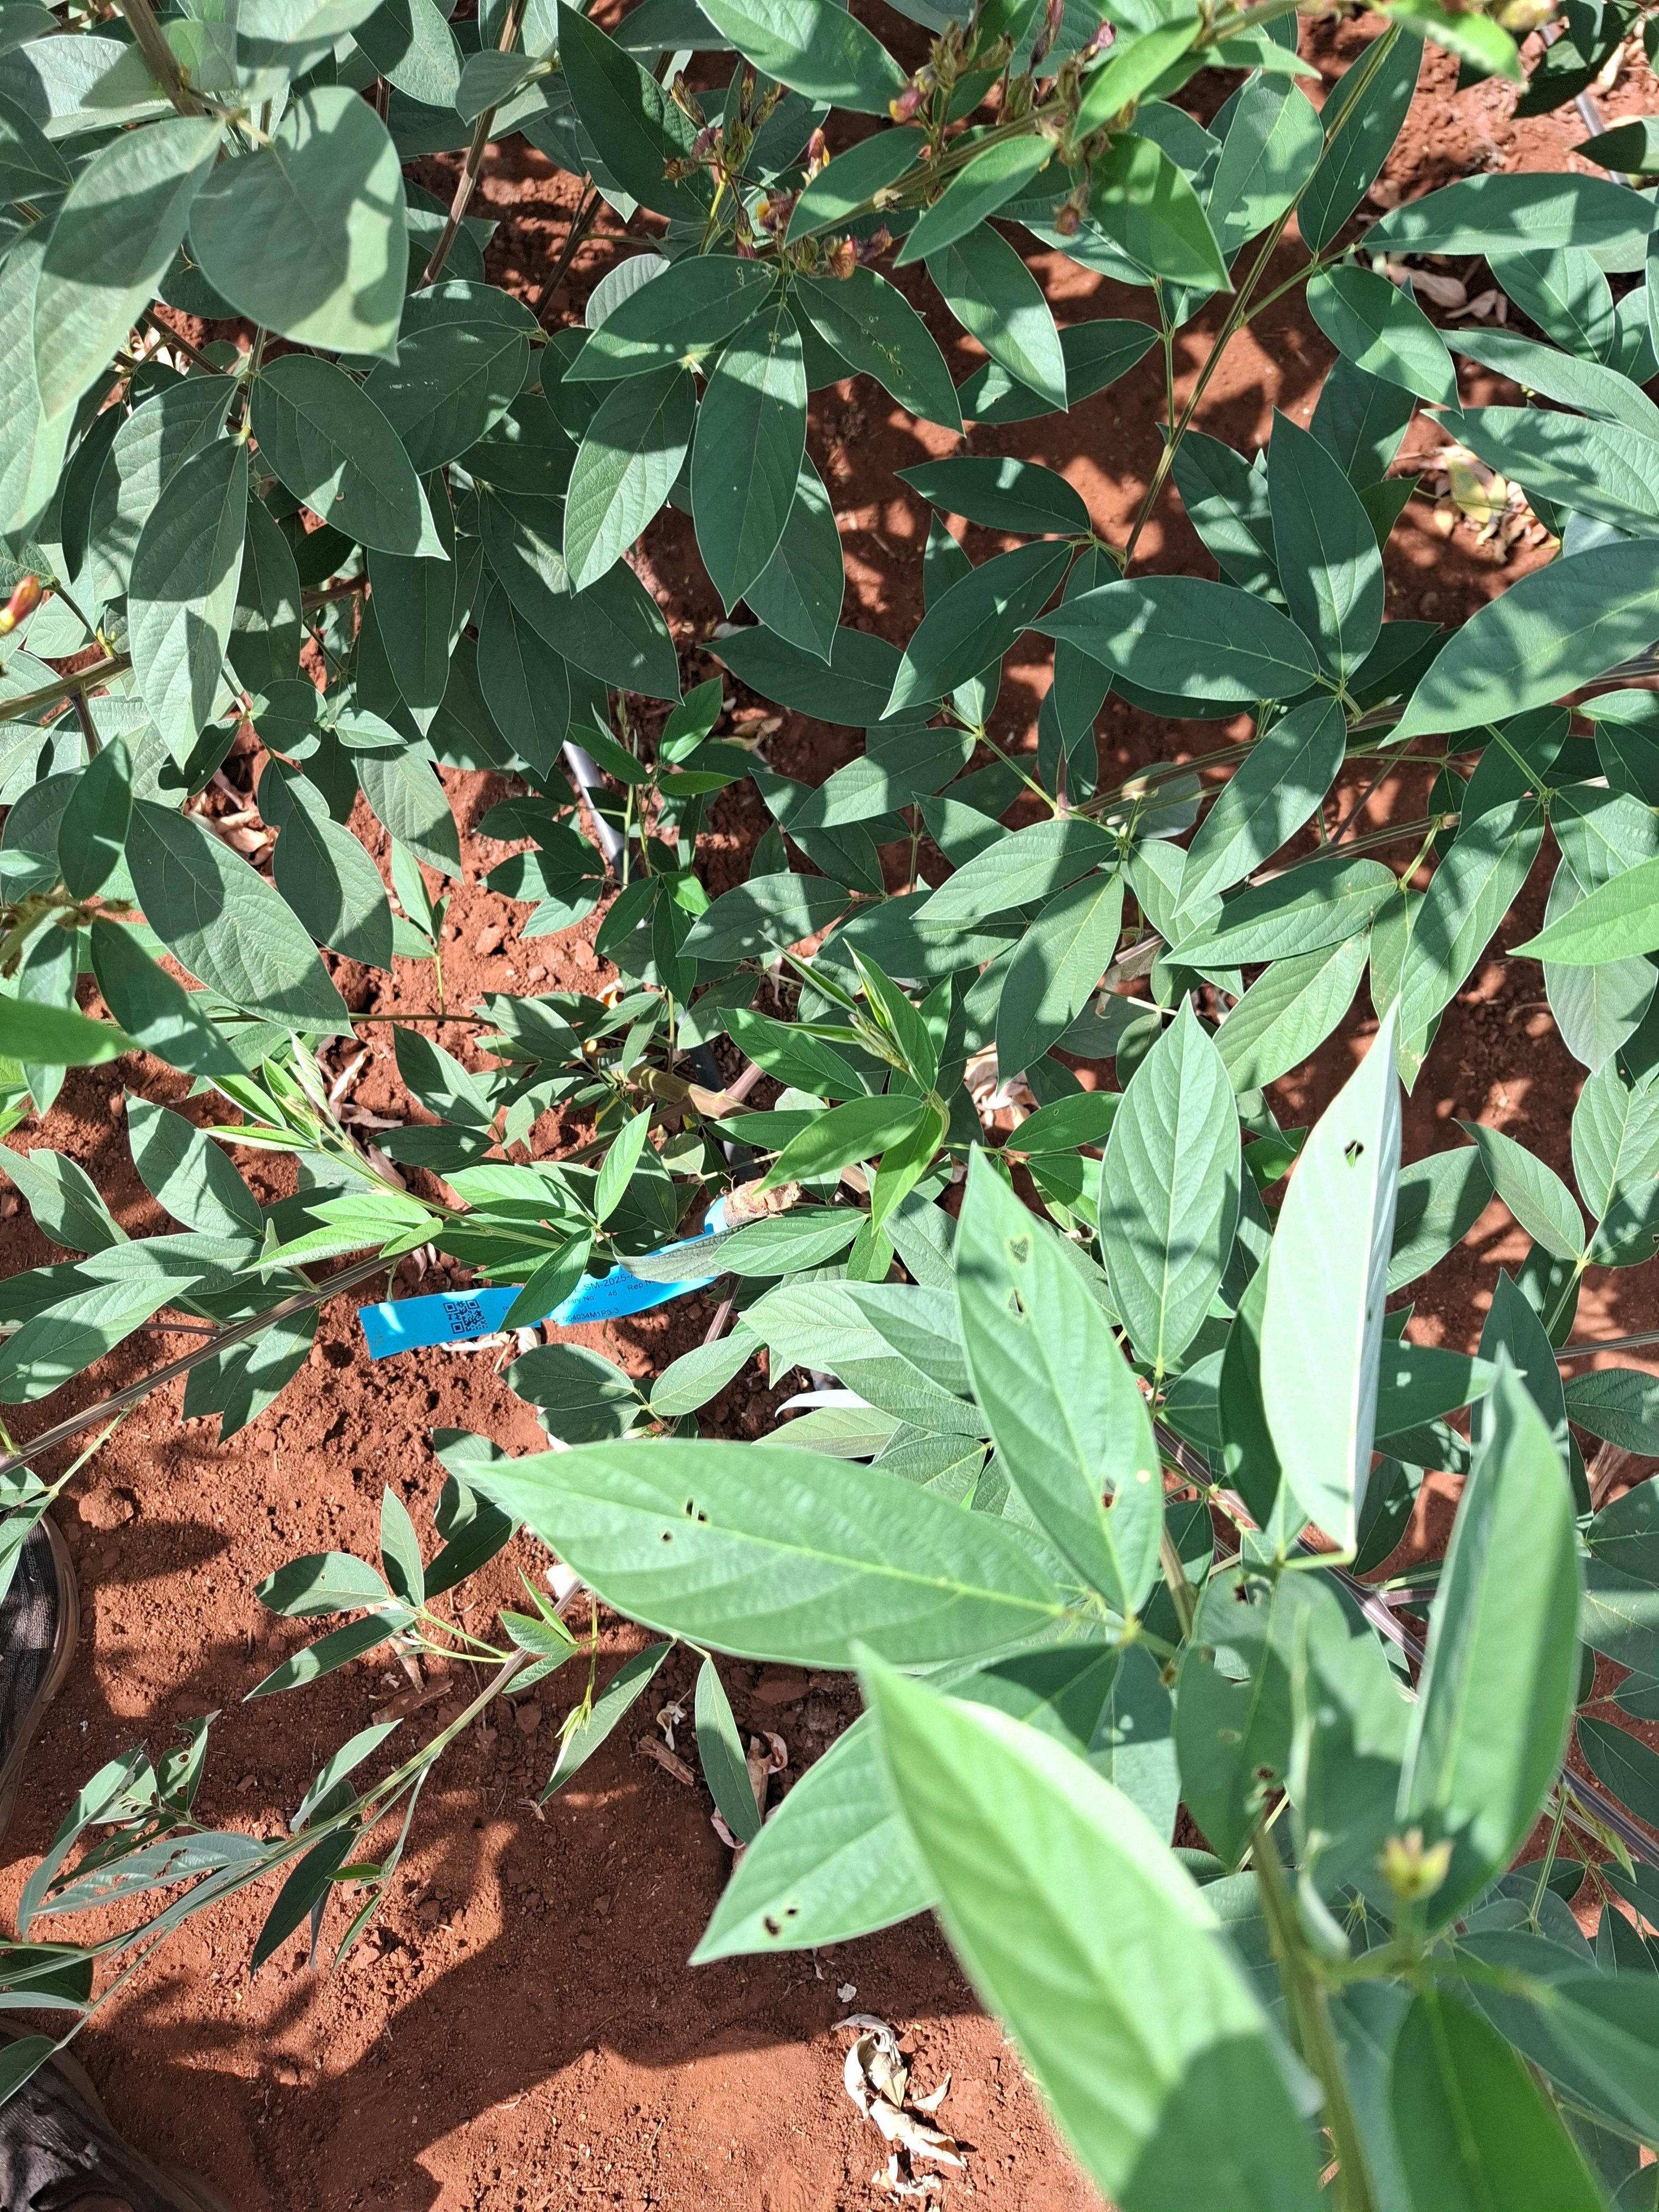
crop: pigeonpea
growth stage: development pod
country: Kenya
